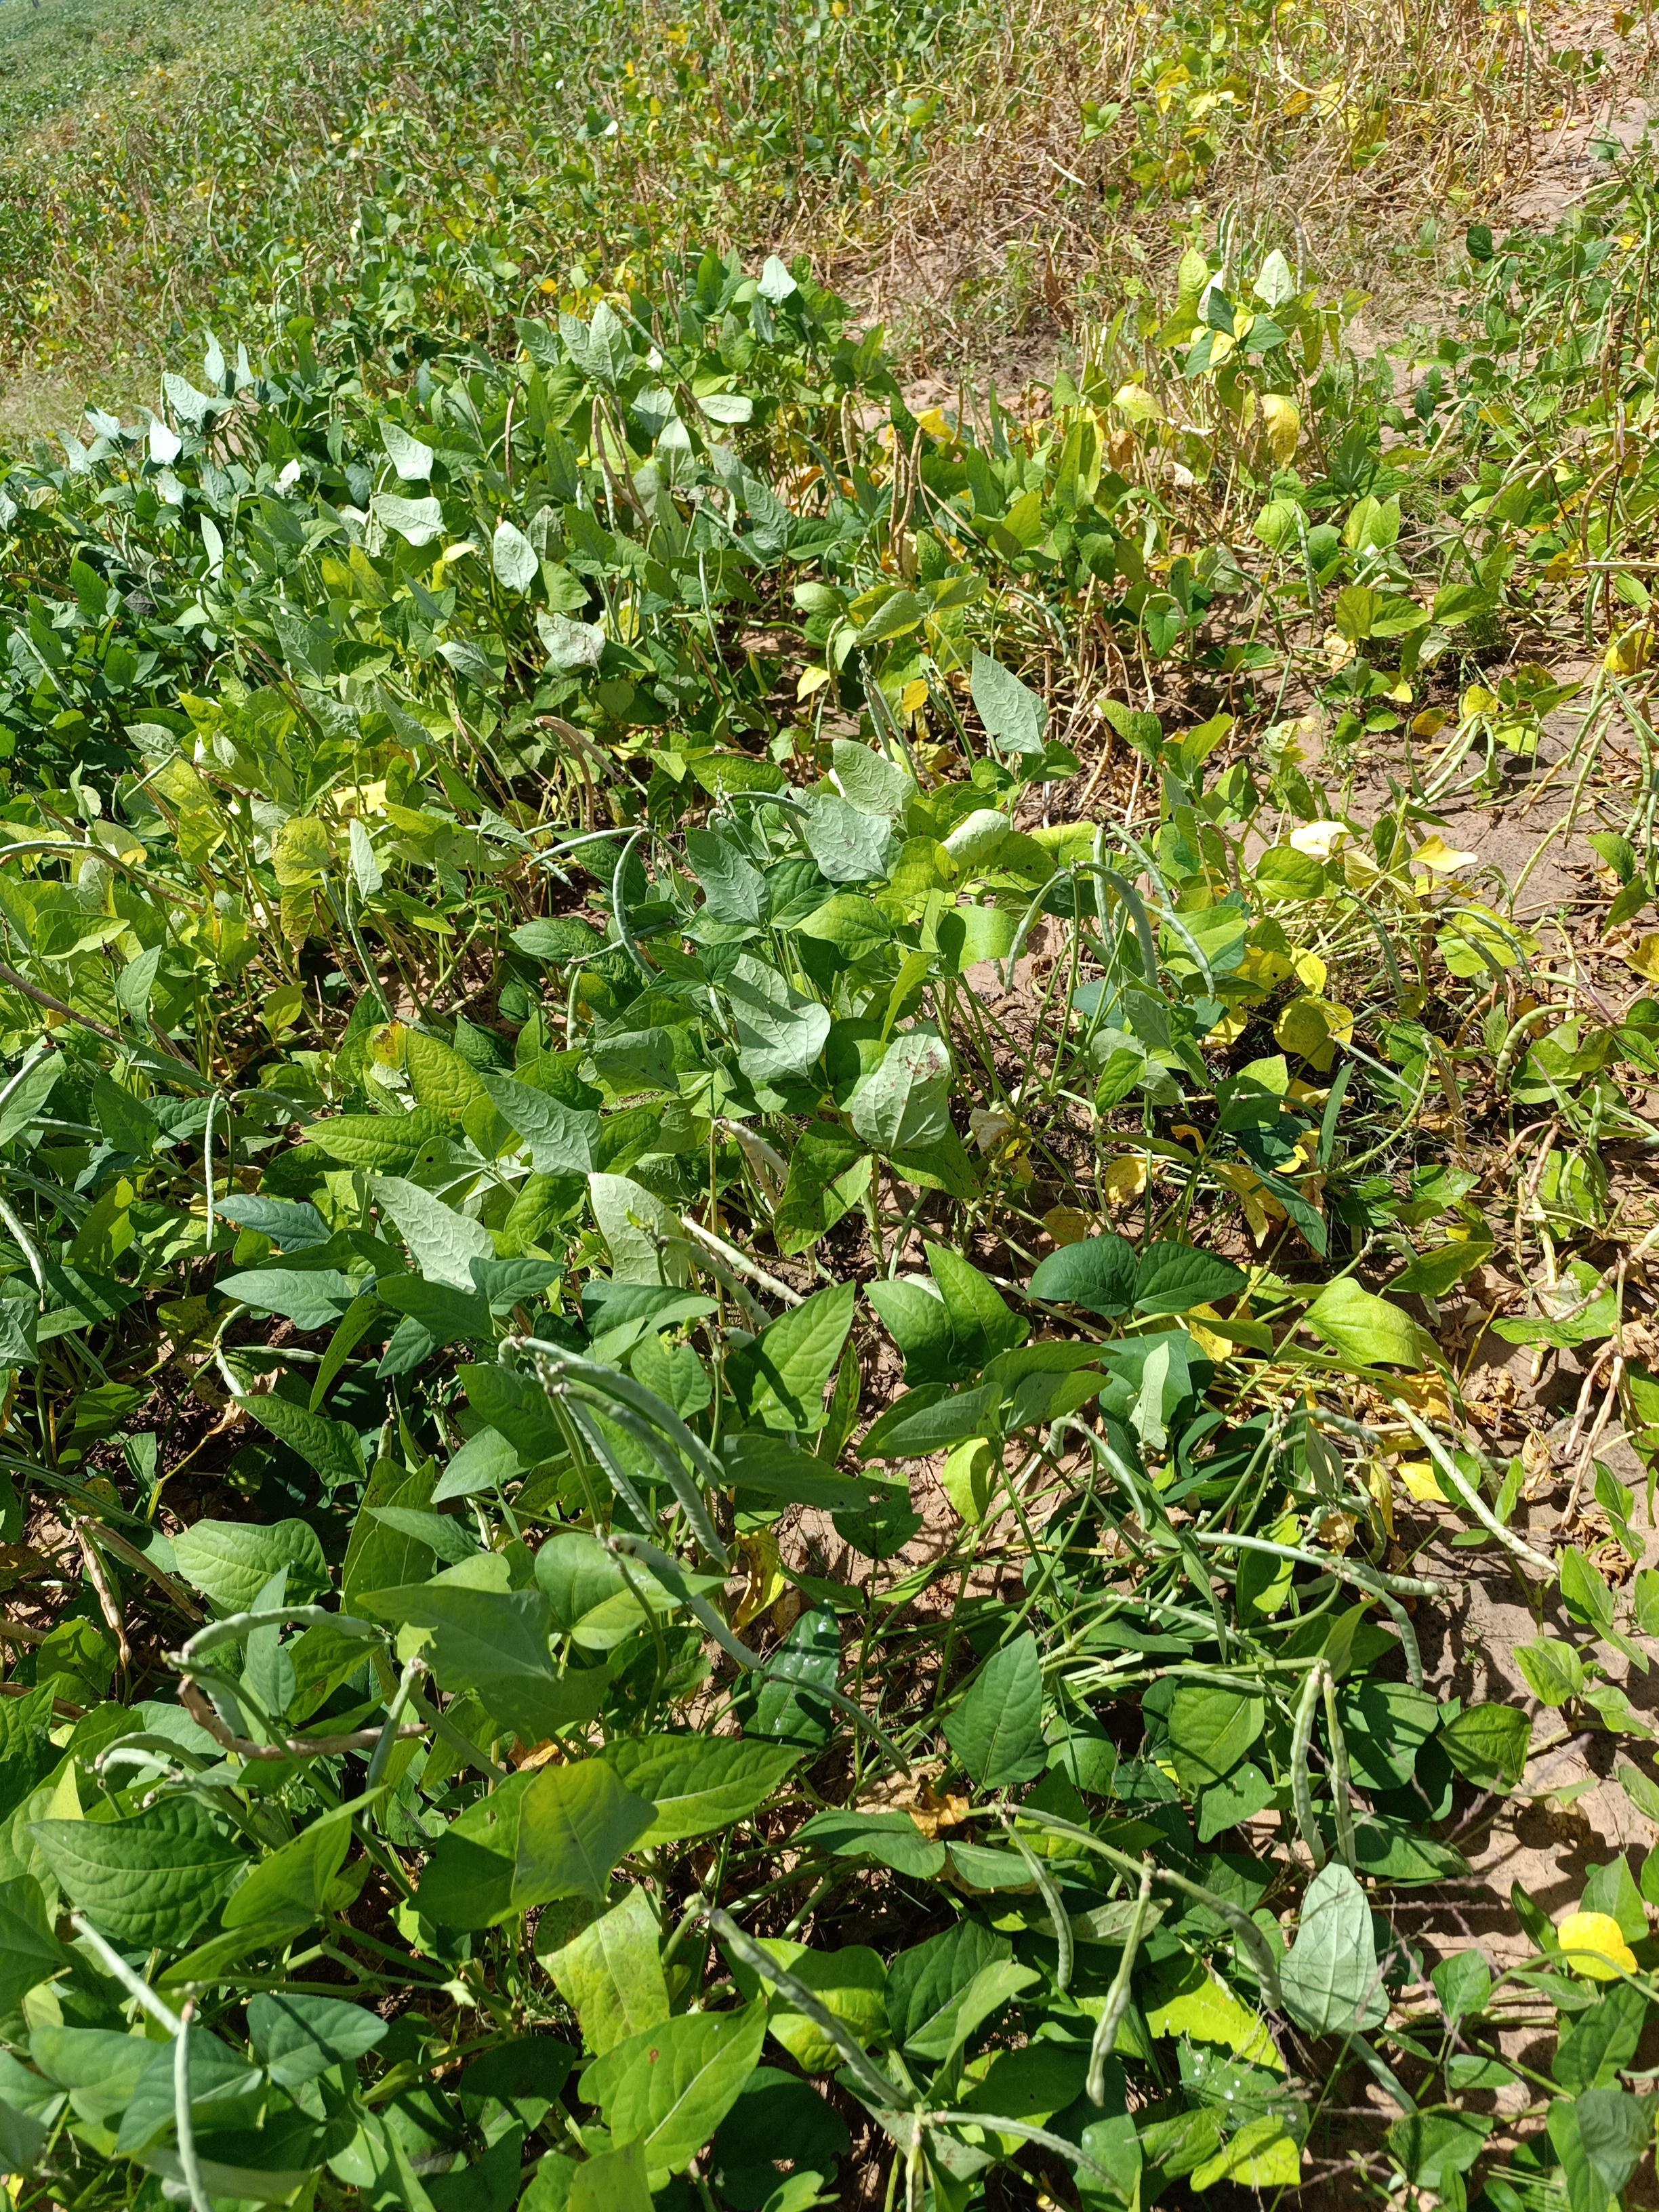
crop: cowpea
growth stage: maturity
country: Nigeria
